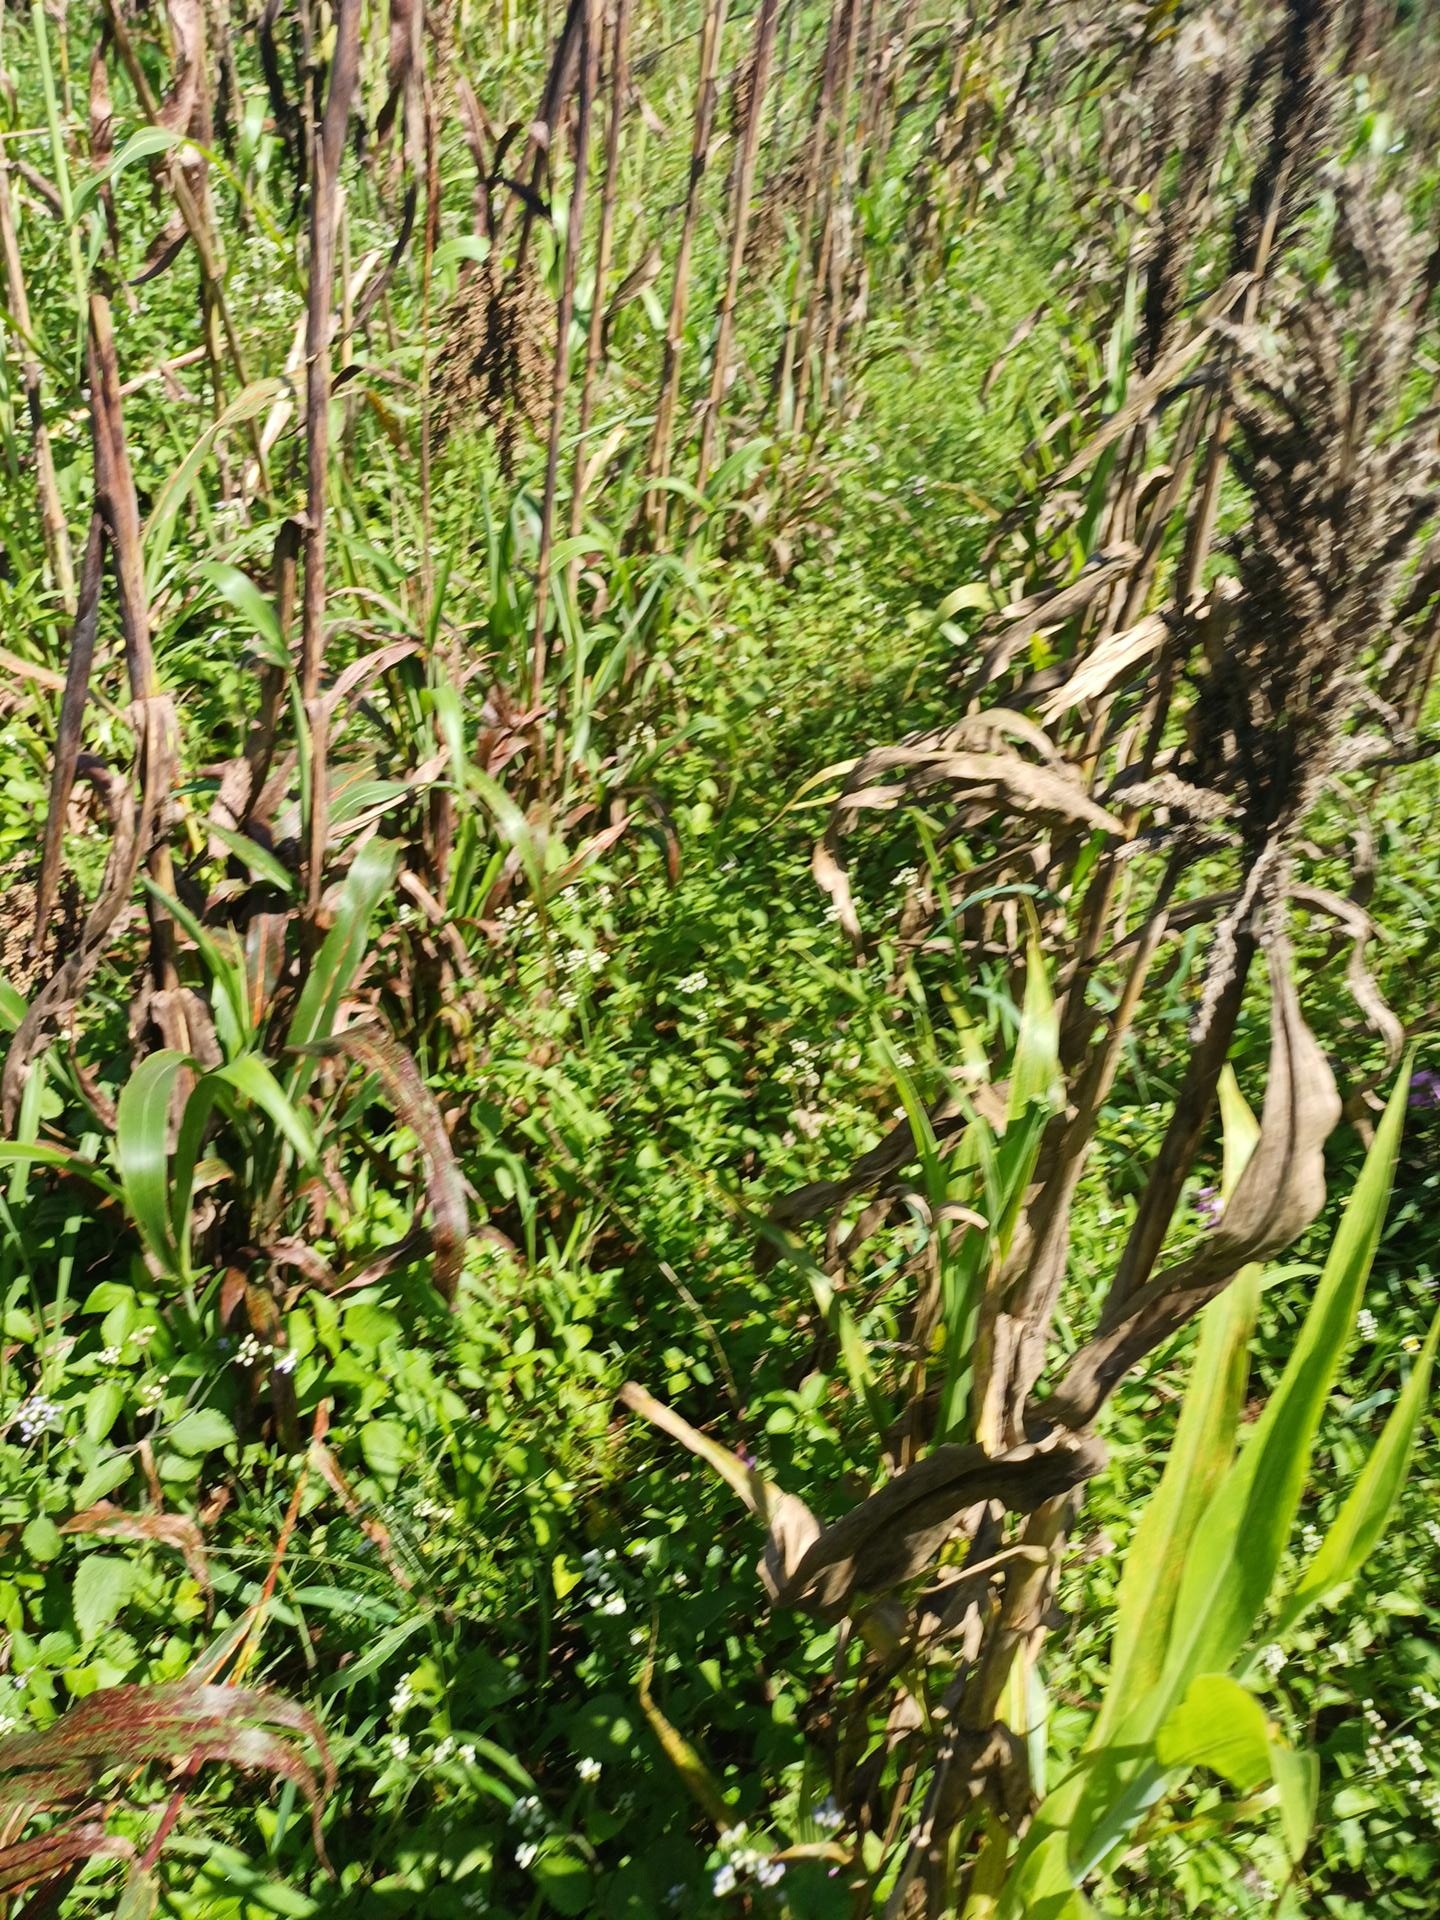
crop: sorghum
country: Kenya
